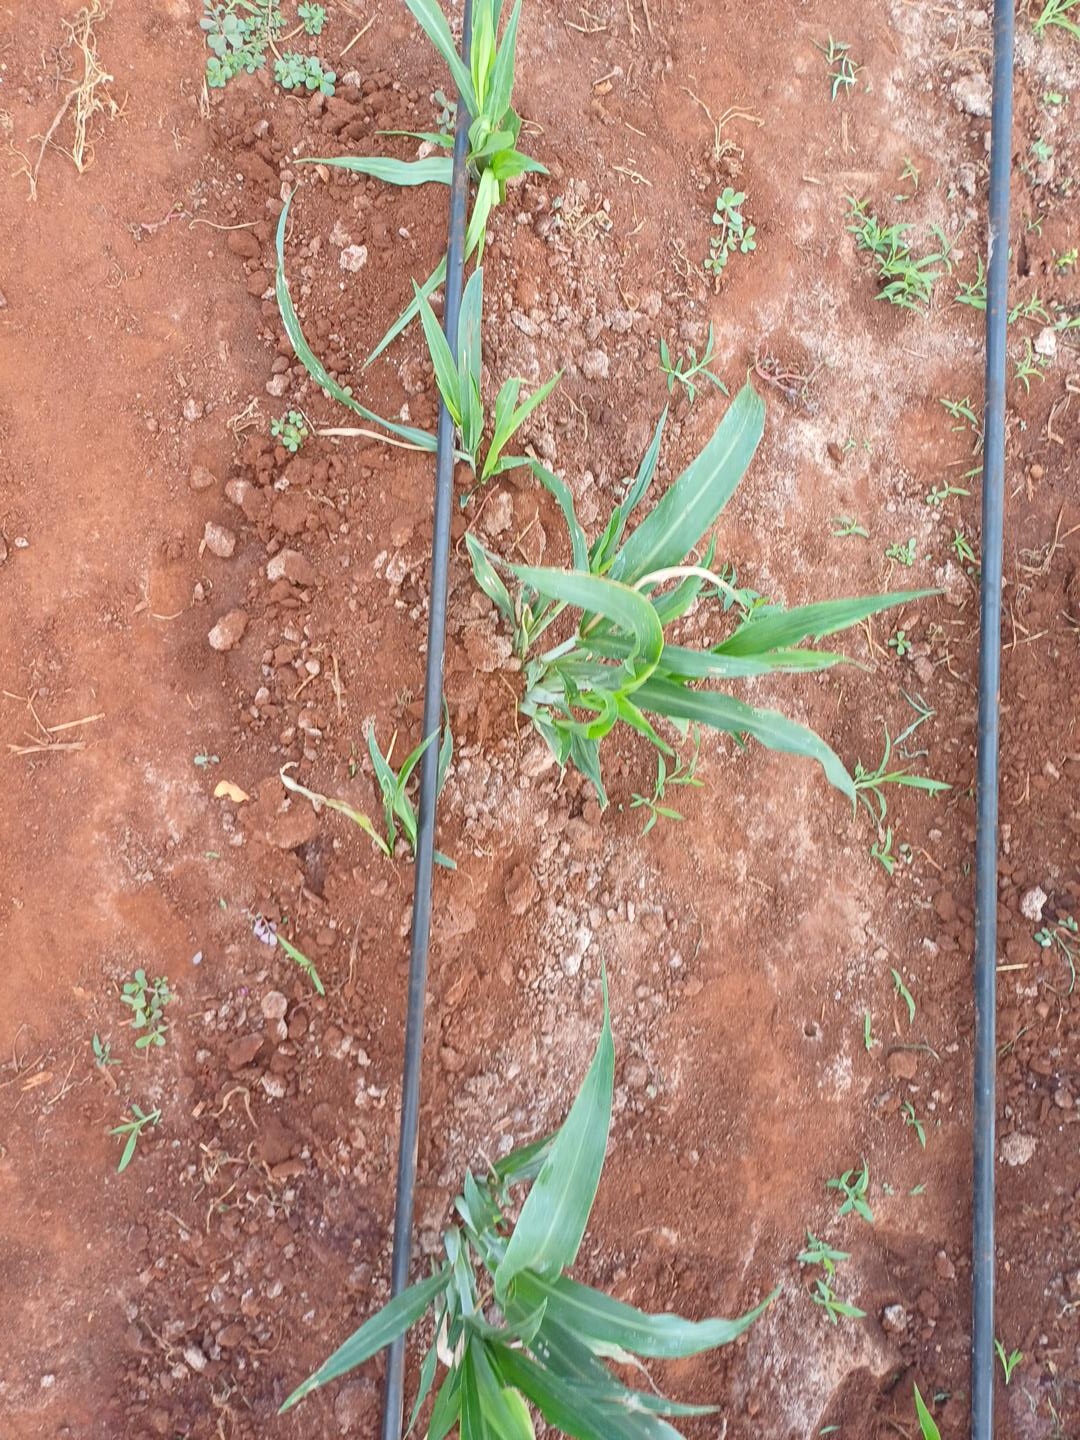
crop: sorghum
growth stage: elongation stem
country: Kenya
